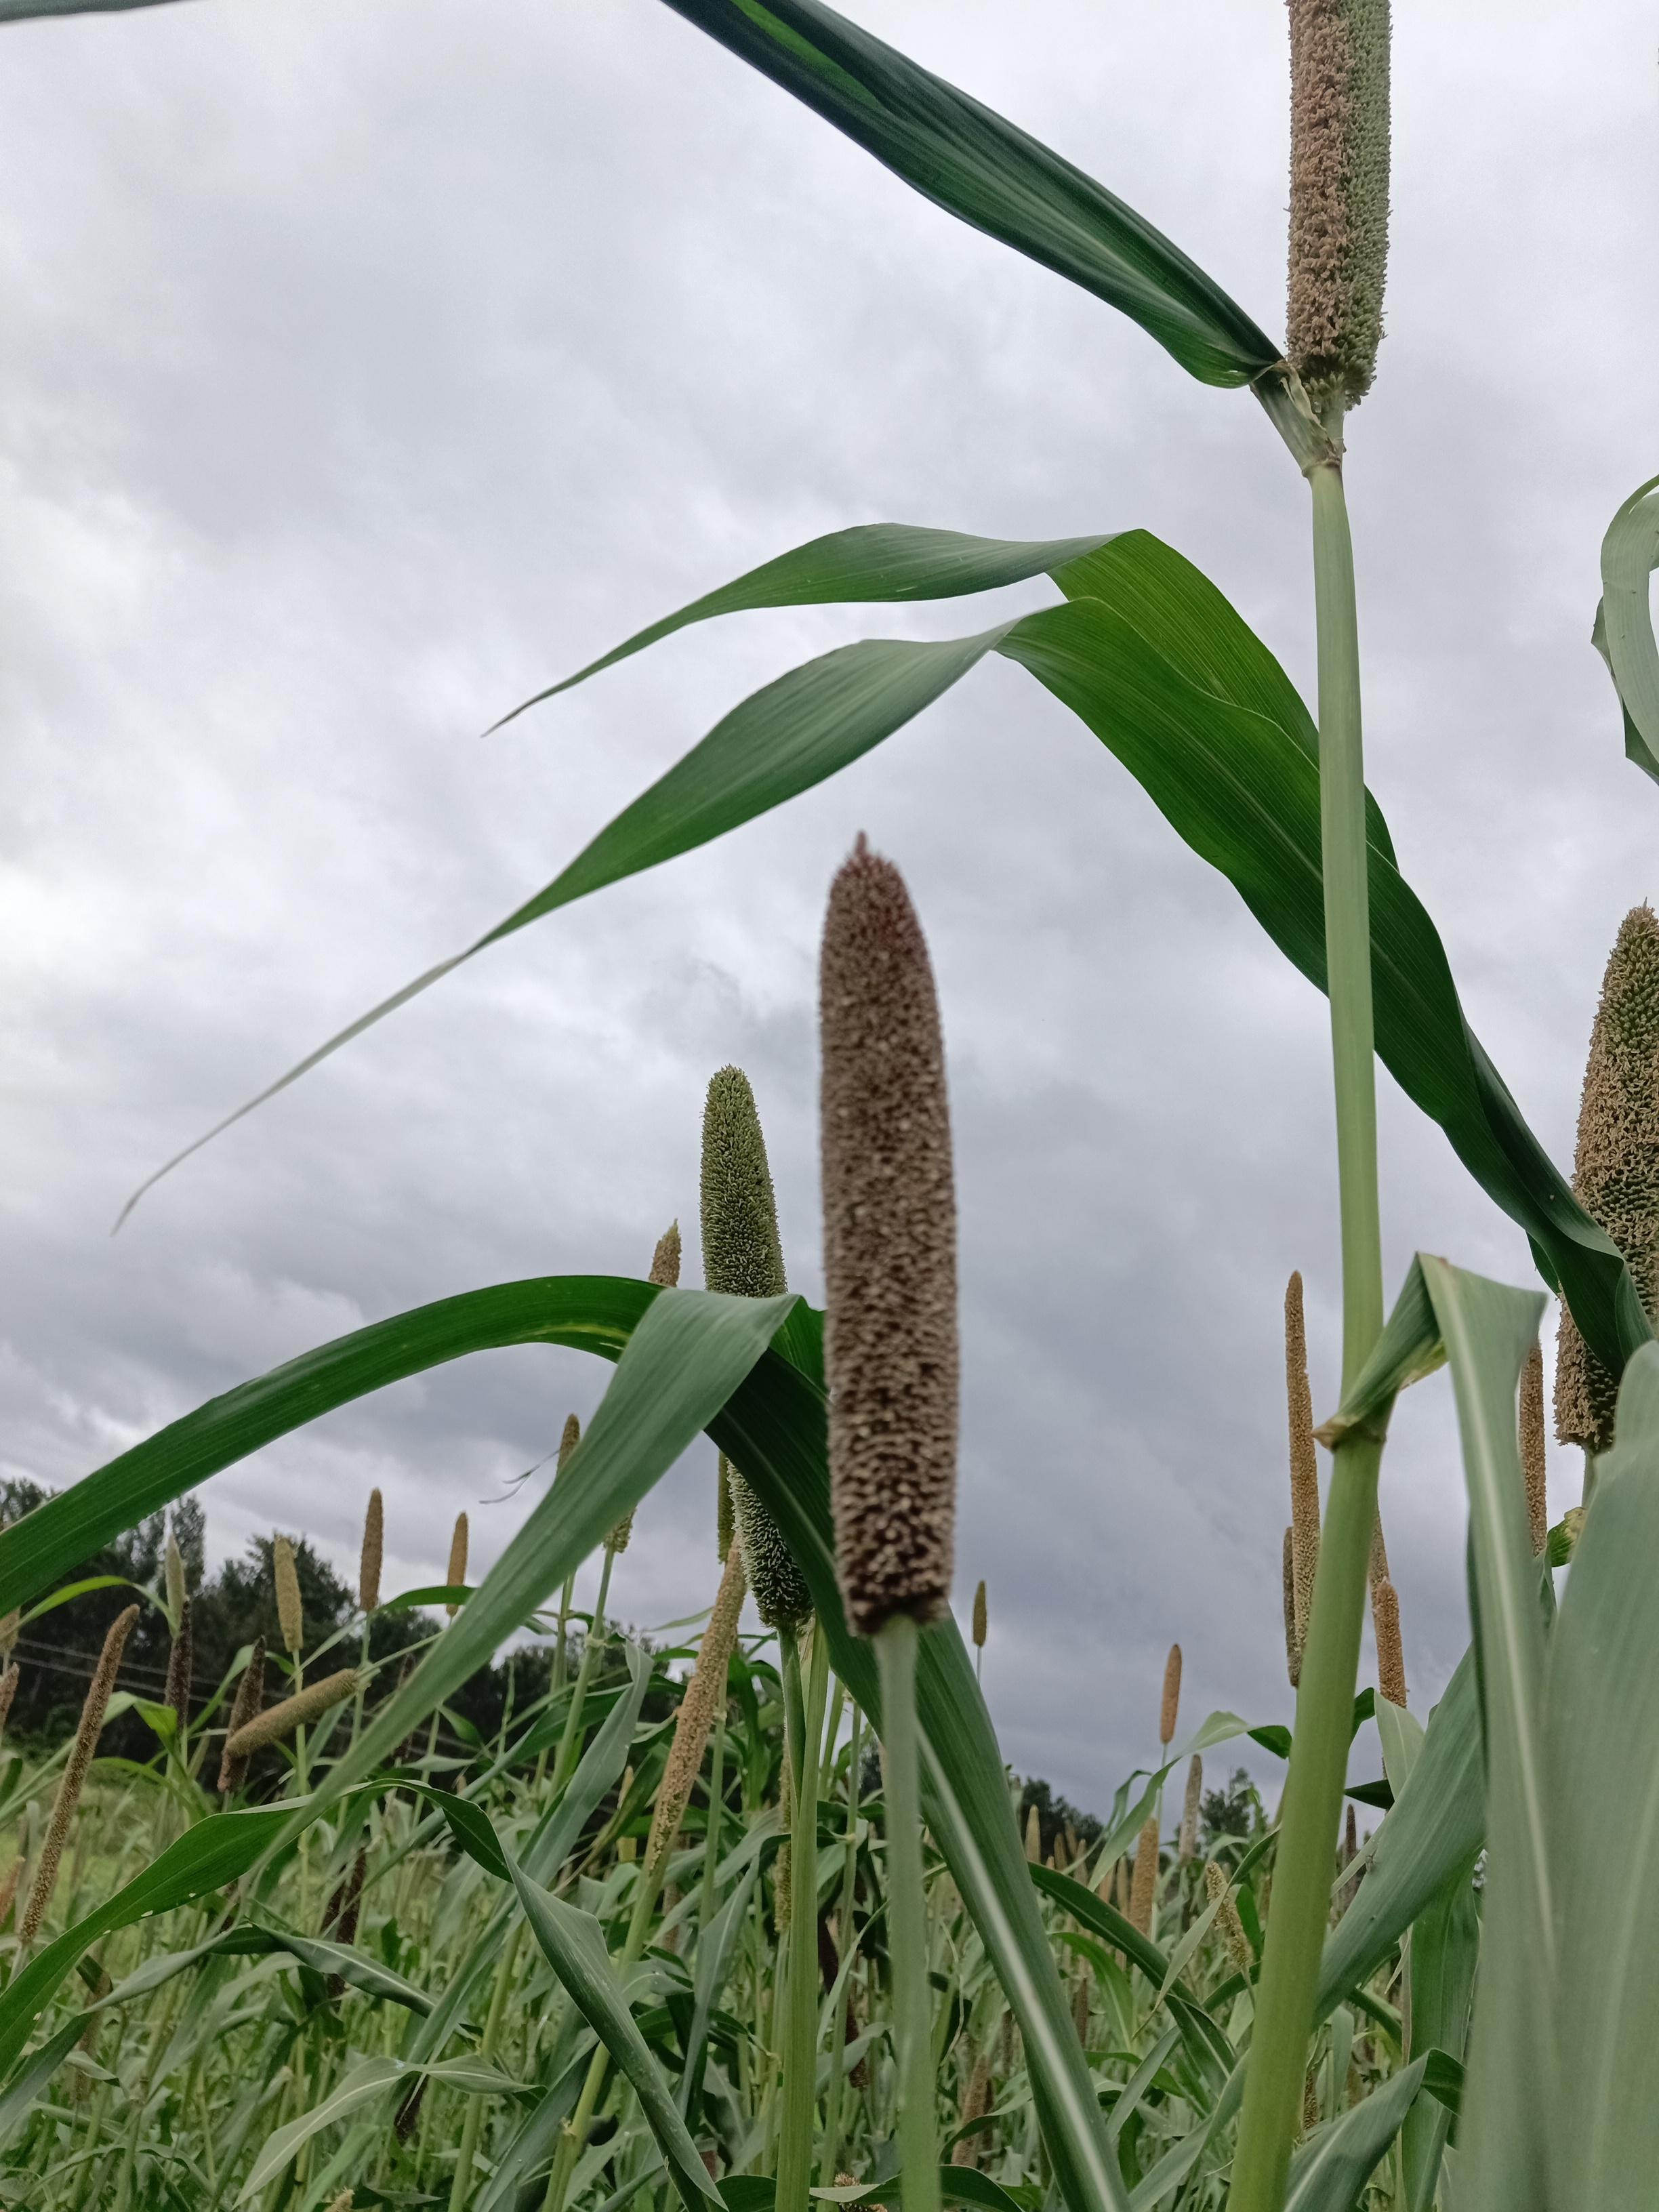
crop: pearl millet
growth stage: heading tuber
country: Tanzania
